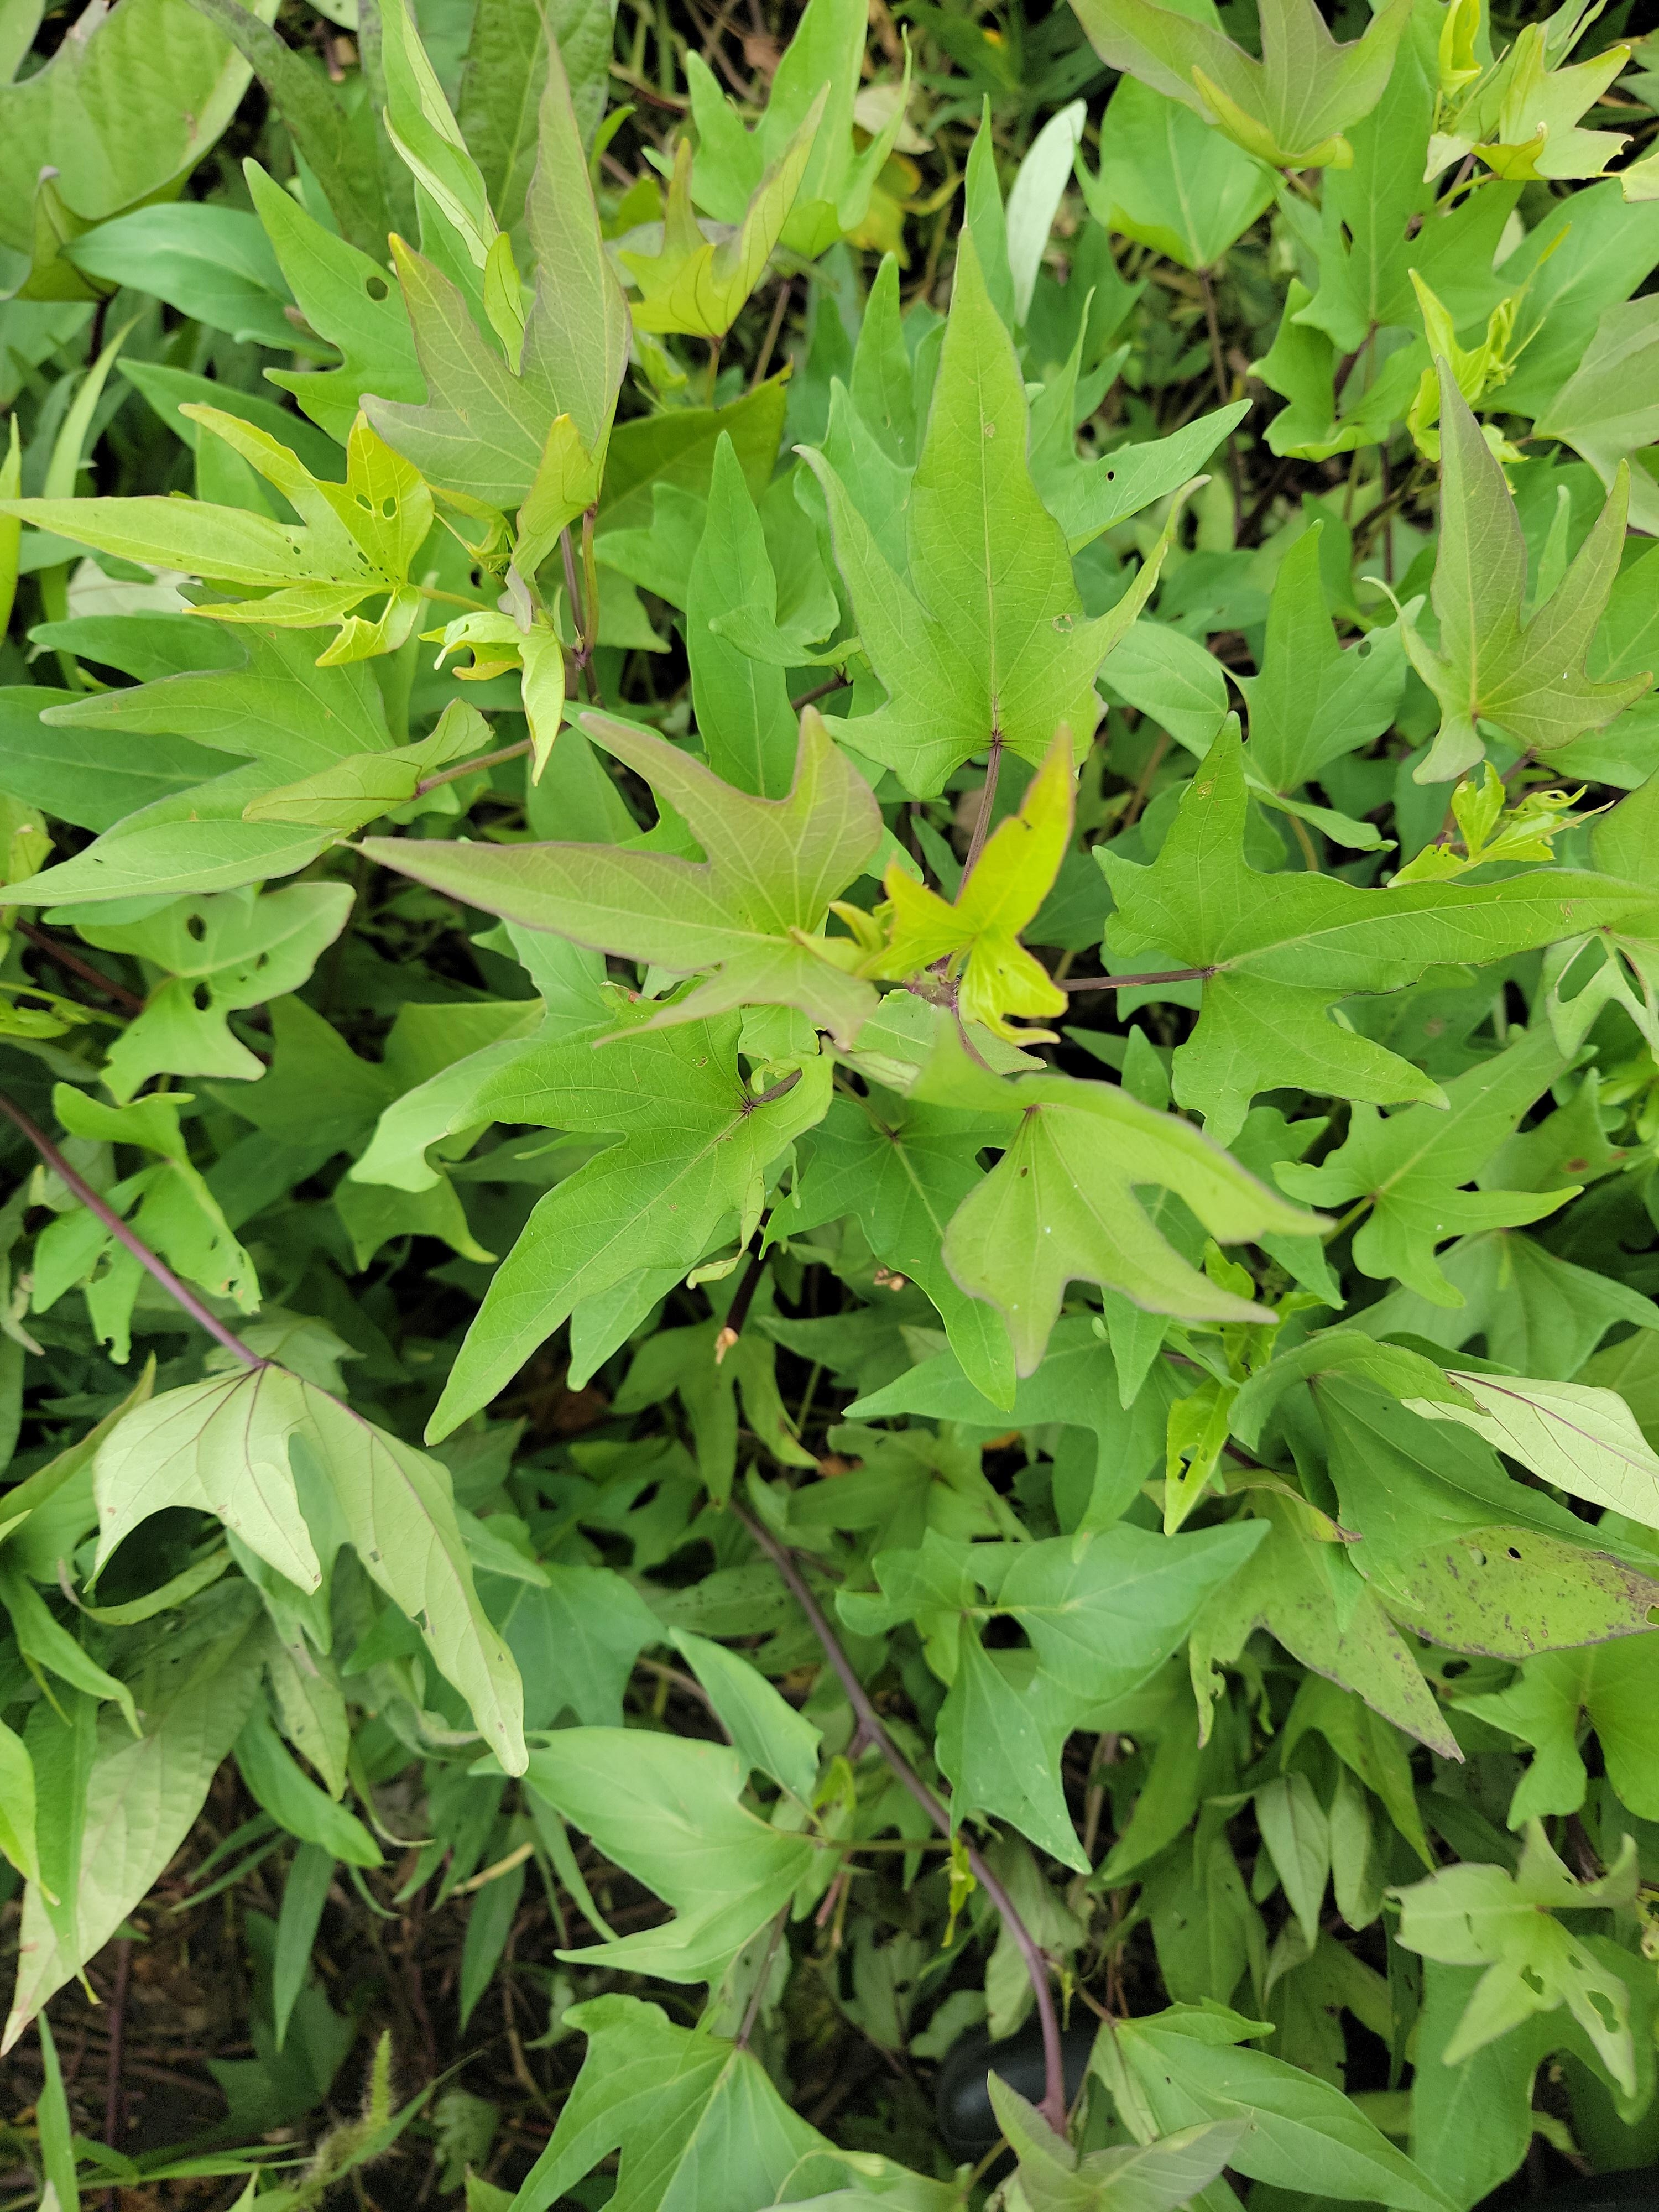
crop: sweet potato
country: Tanzania
